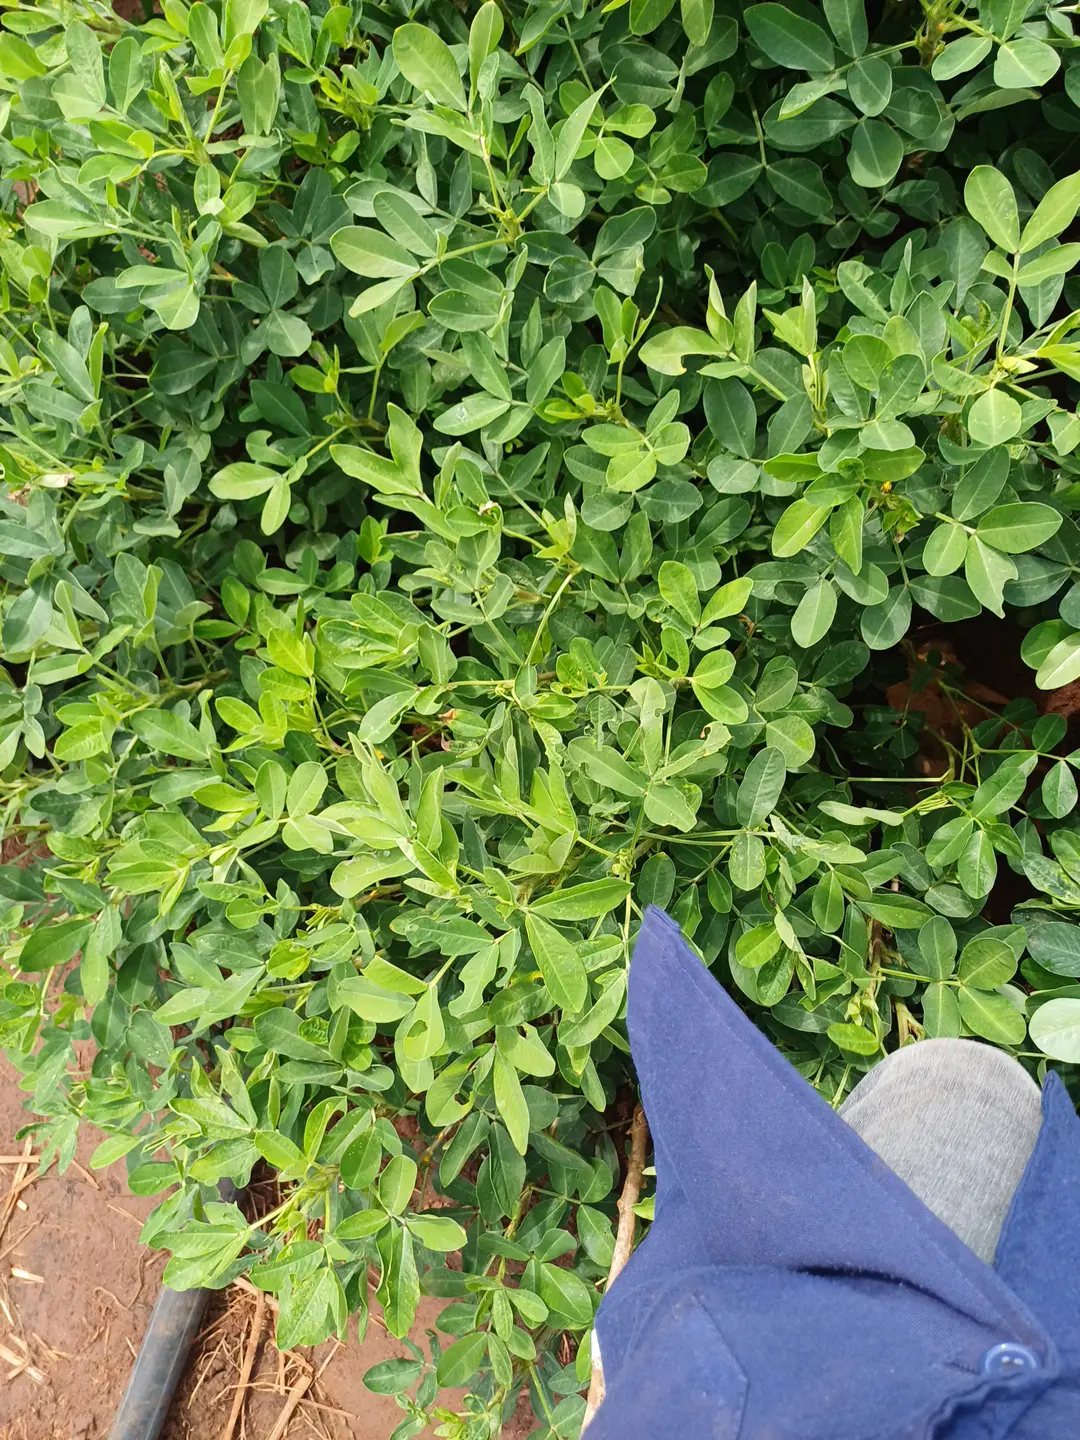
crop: groundnut
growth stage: pegging
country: Kenya
